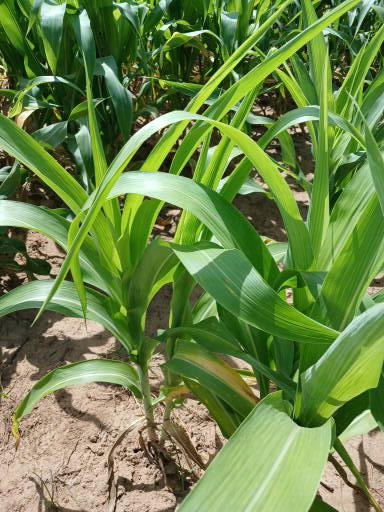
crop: sorghum
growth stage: vegetative
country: Senegal
